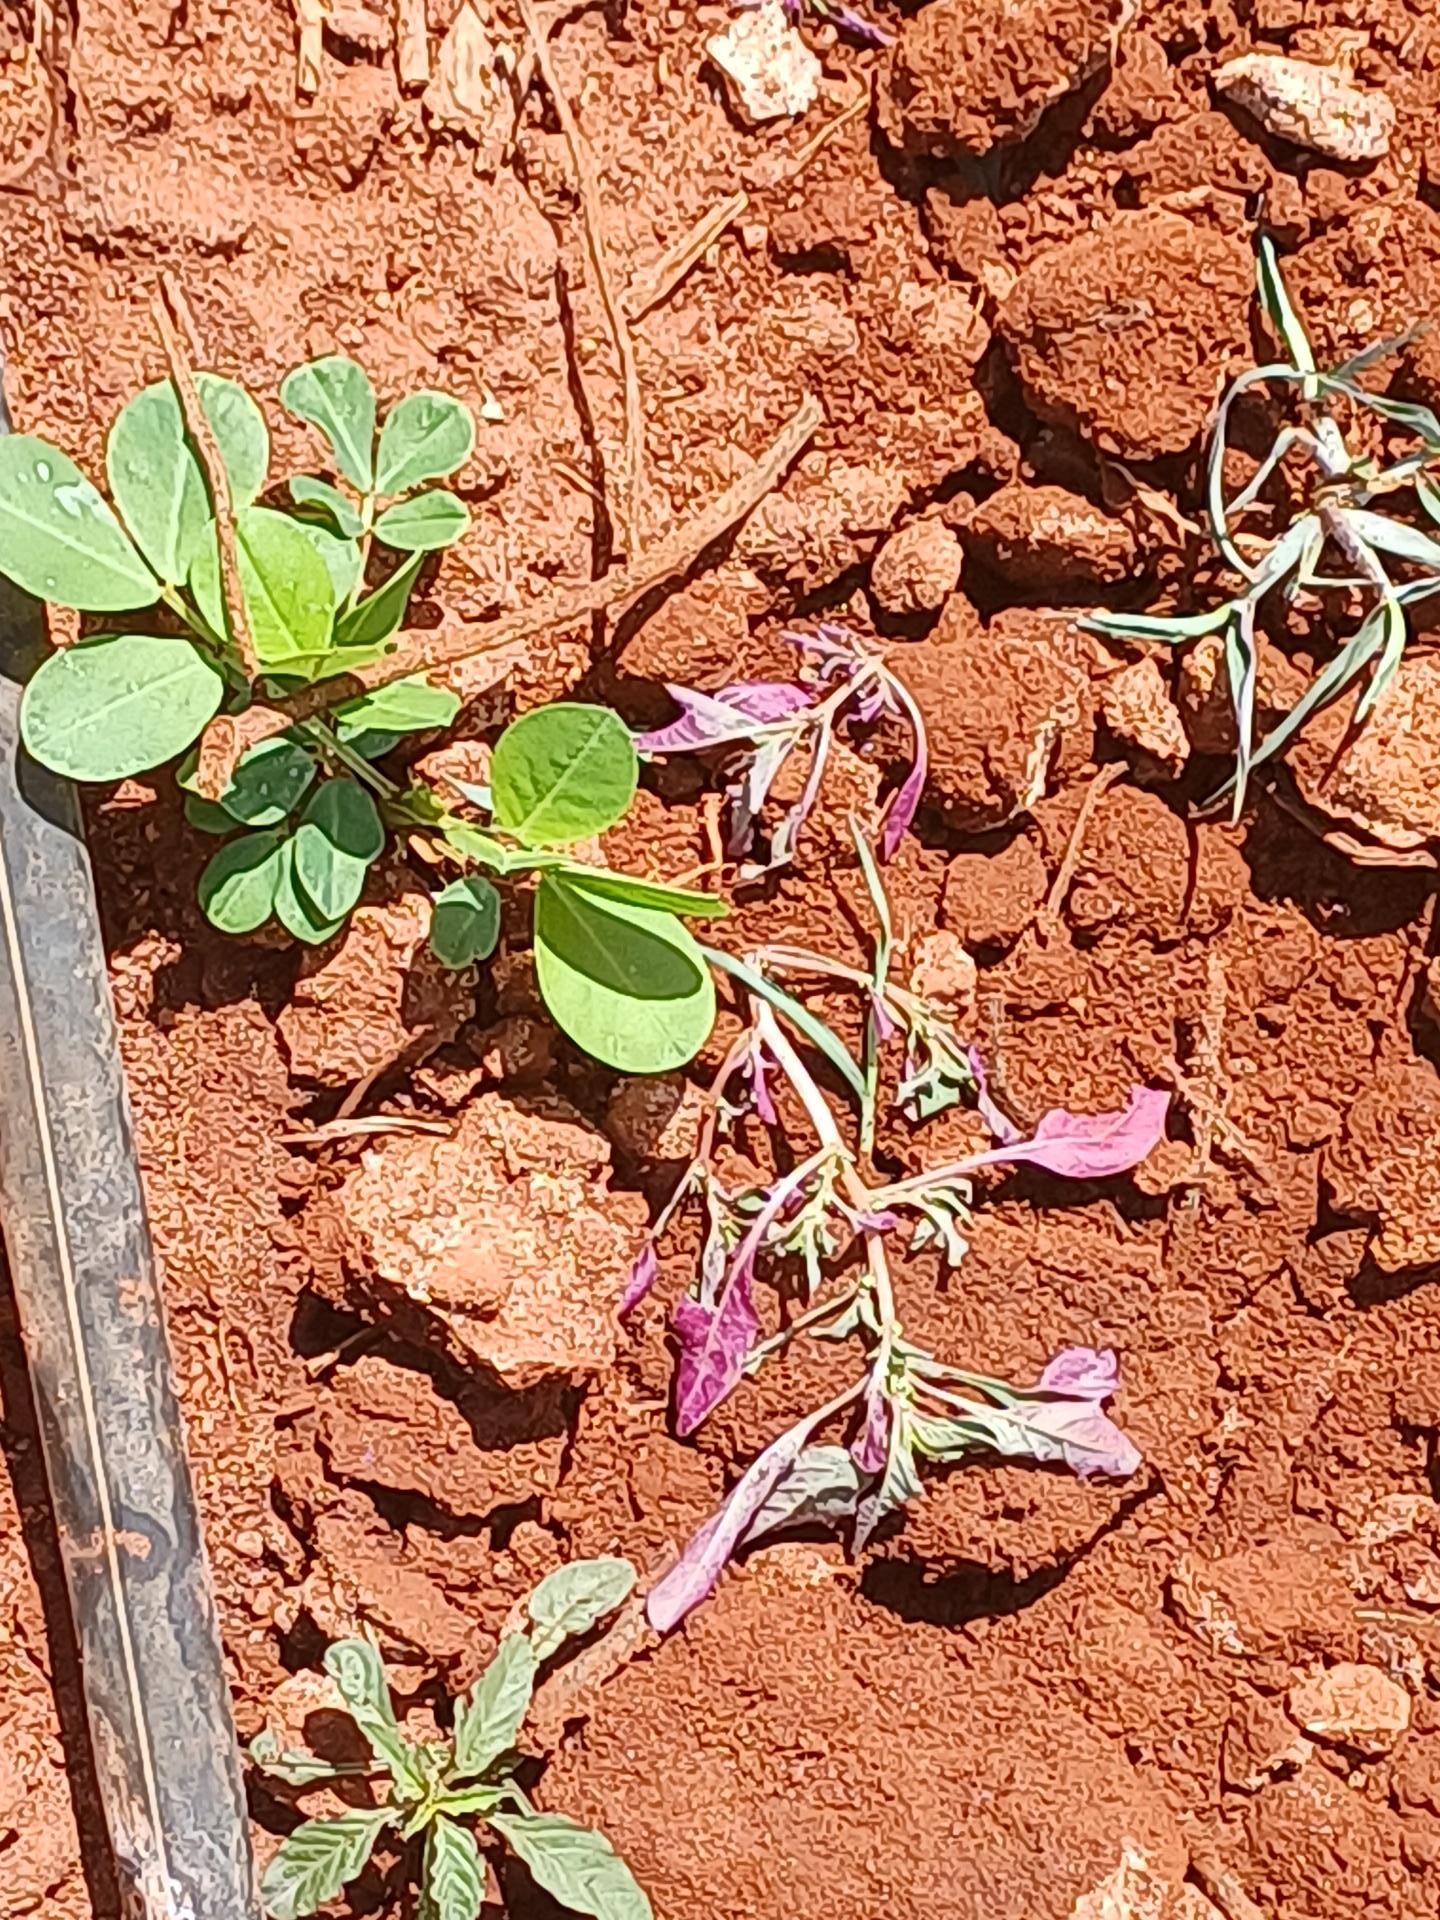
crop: groundnut
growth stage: vegetative
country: Kenya
